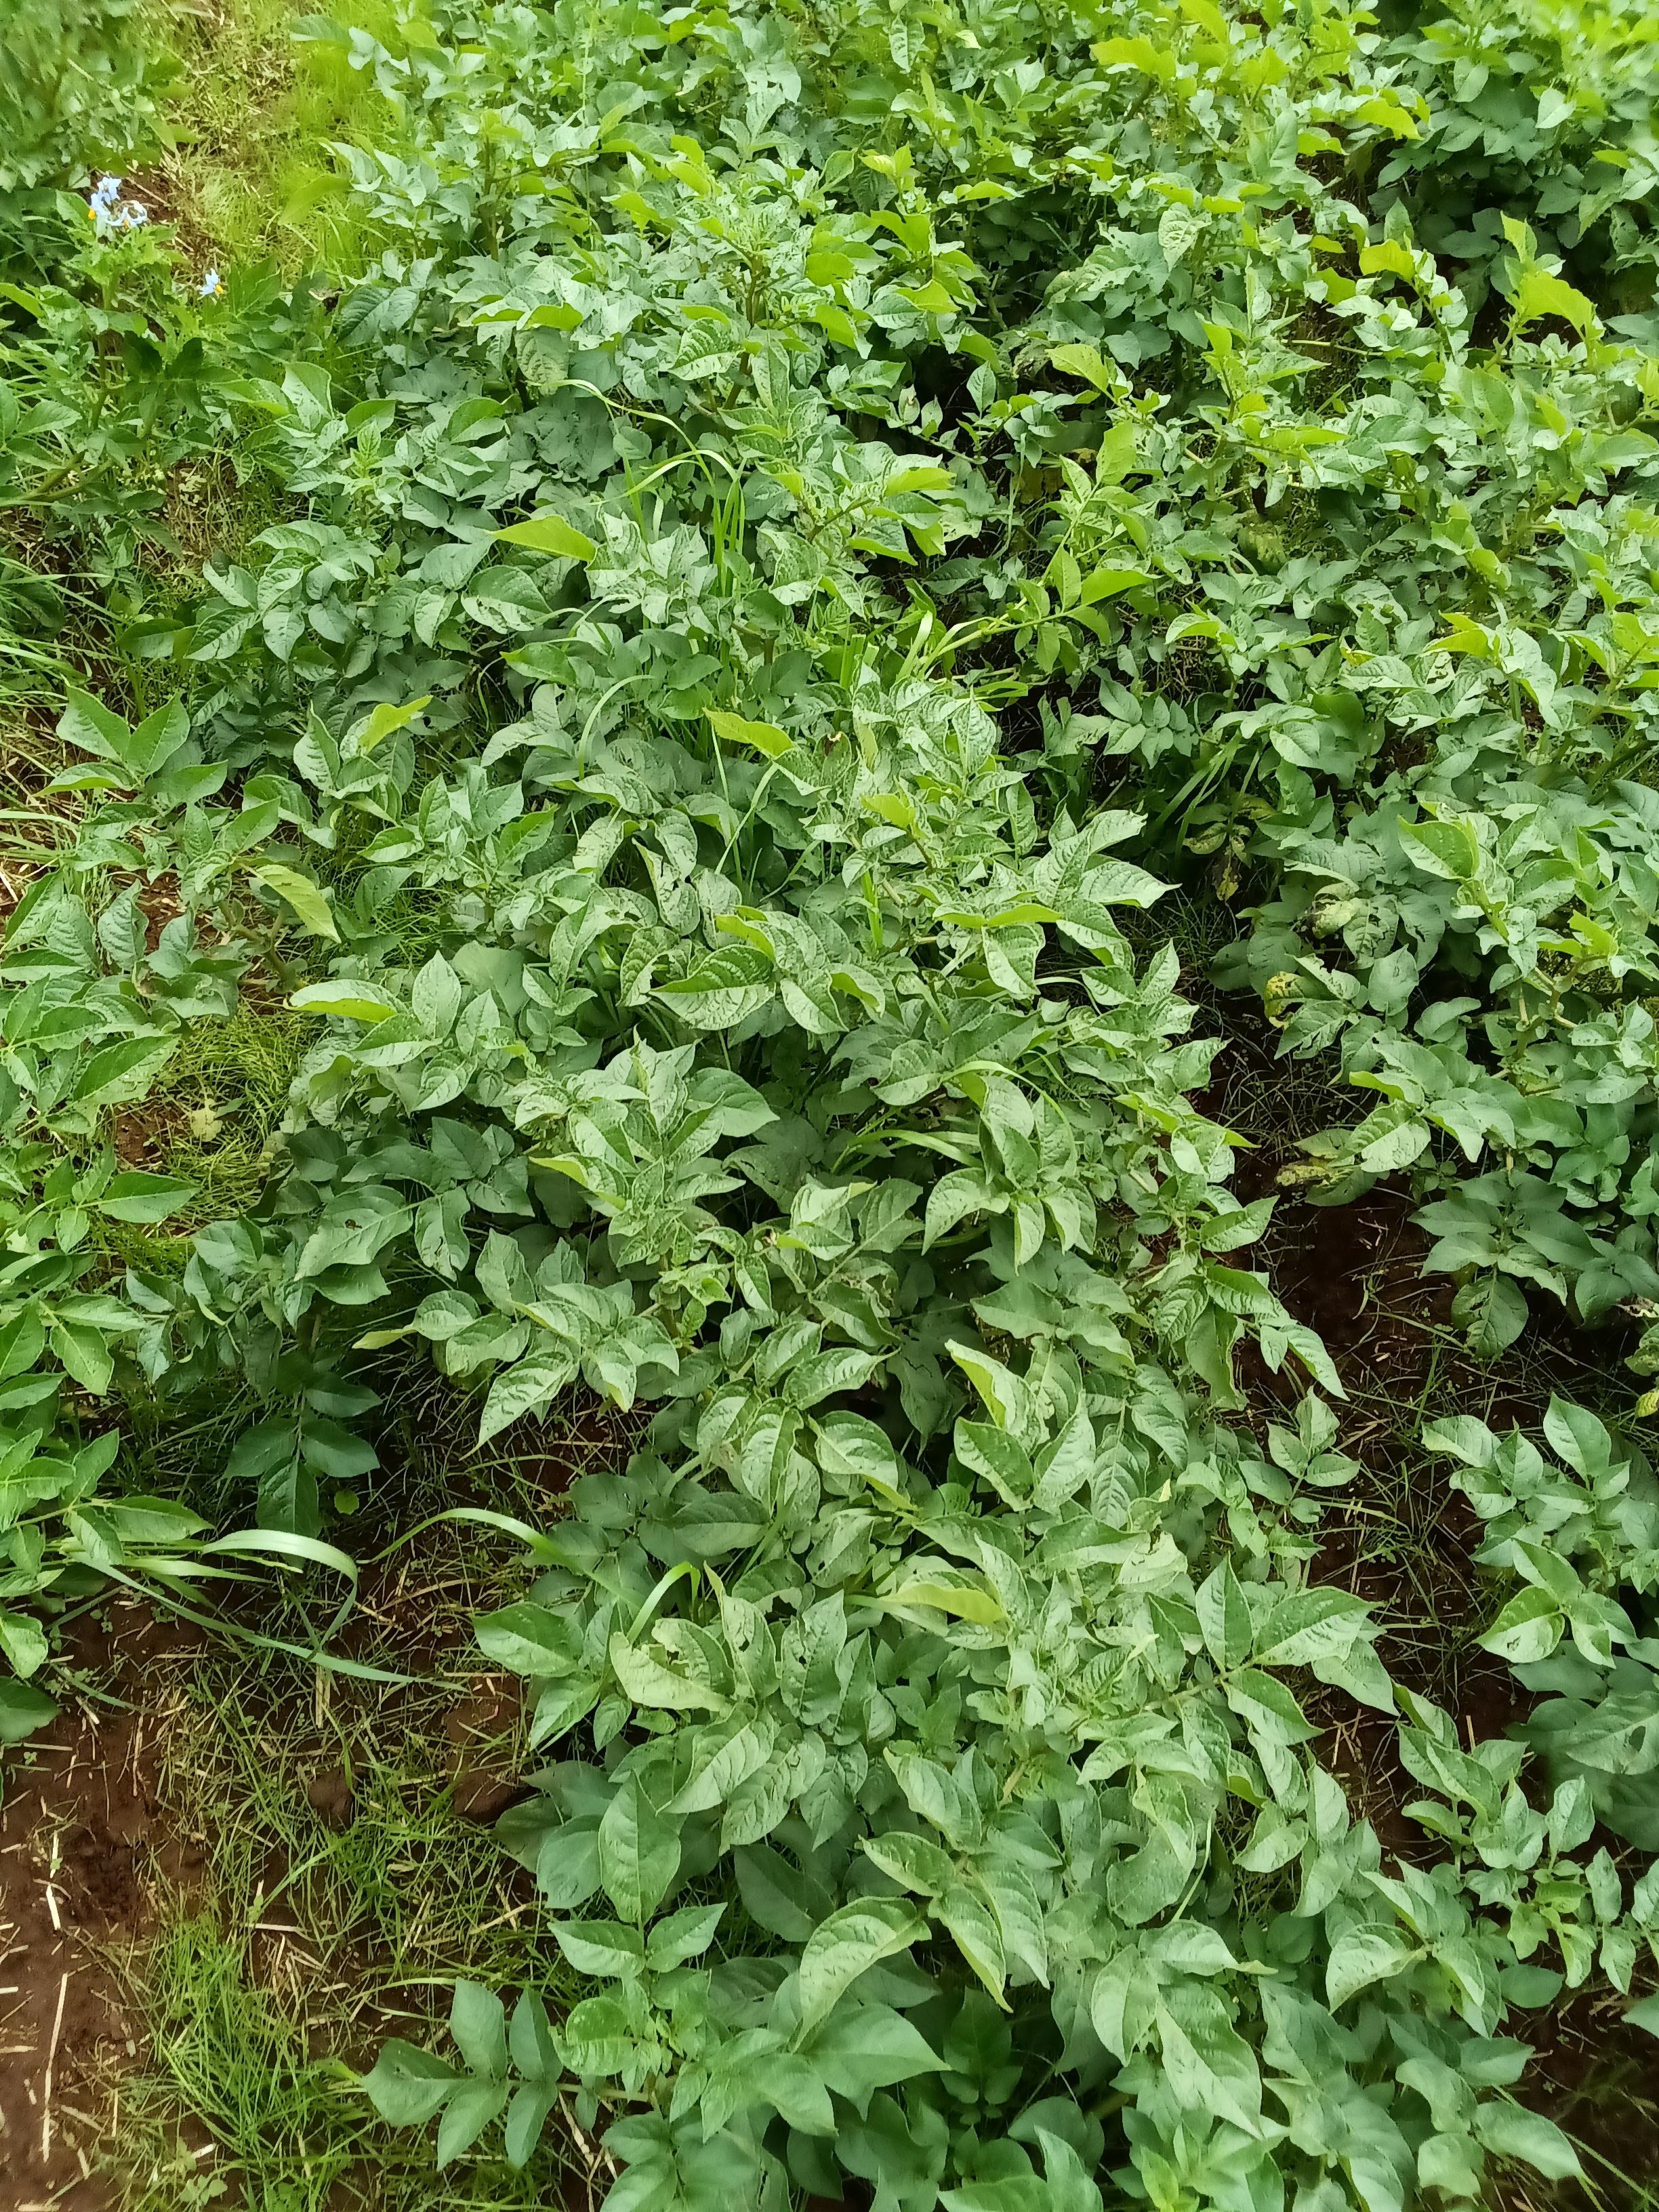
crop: potato
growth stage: harvest maturity
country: Kenya
